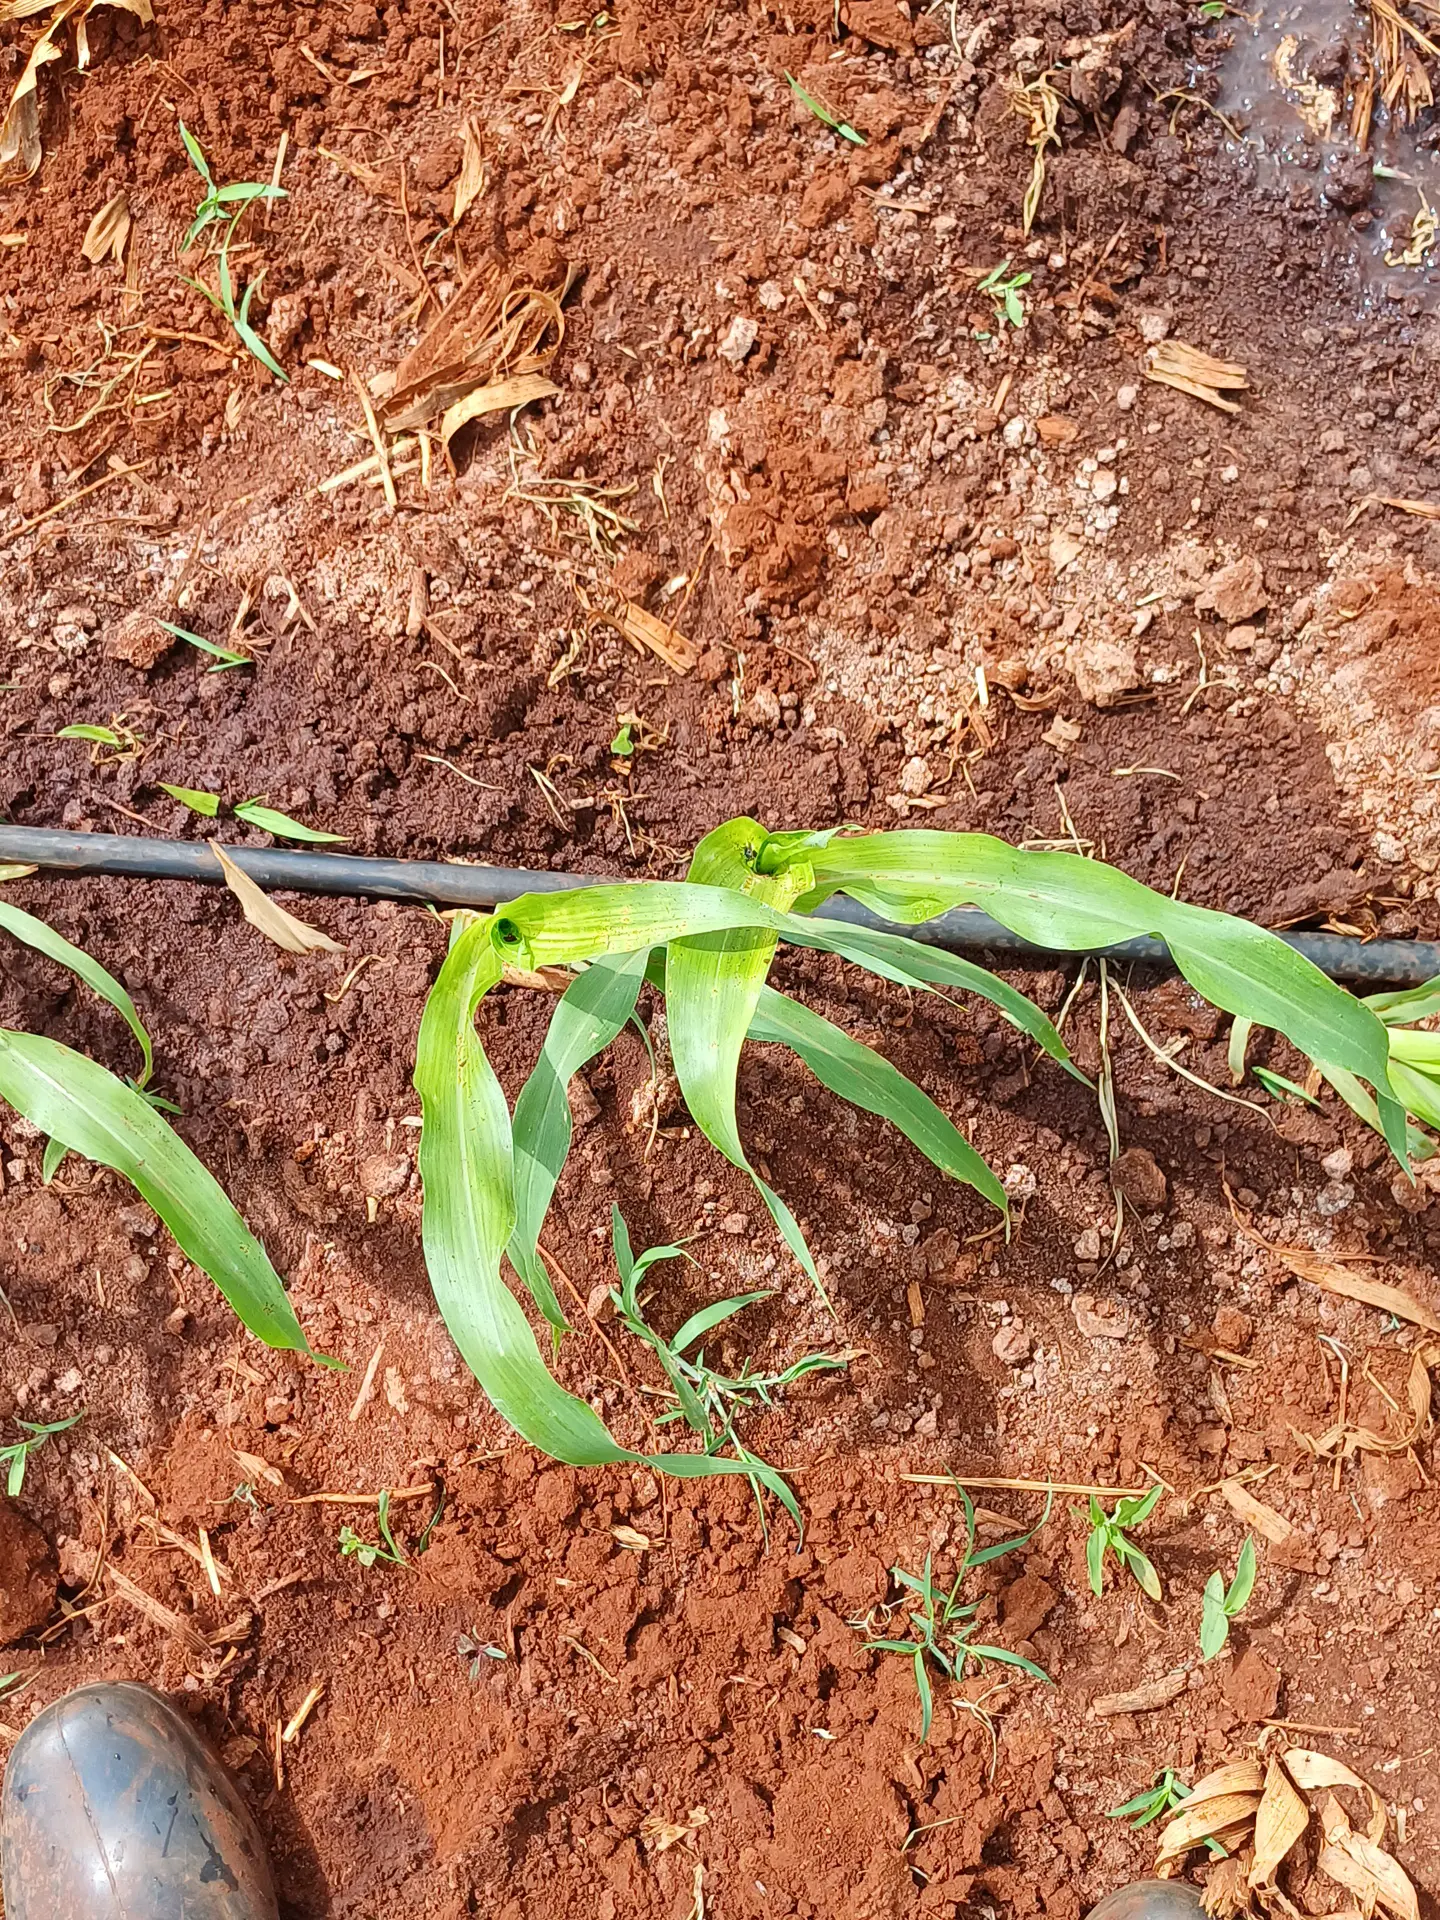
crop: sorghum
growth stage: vegetative
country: Kenya
